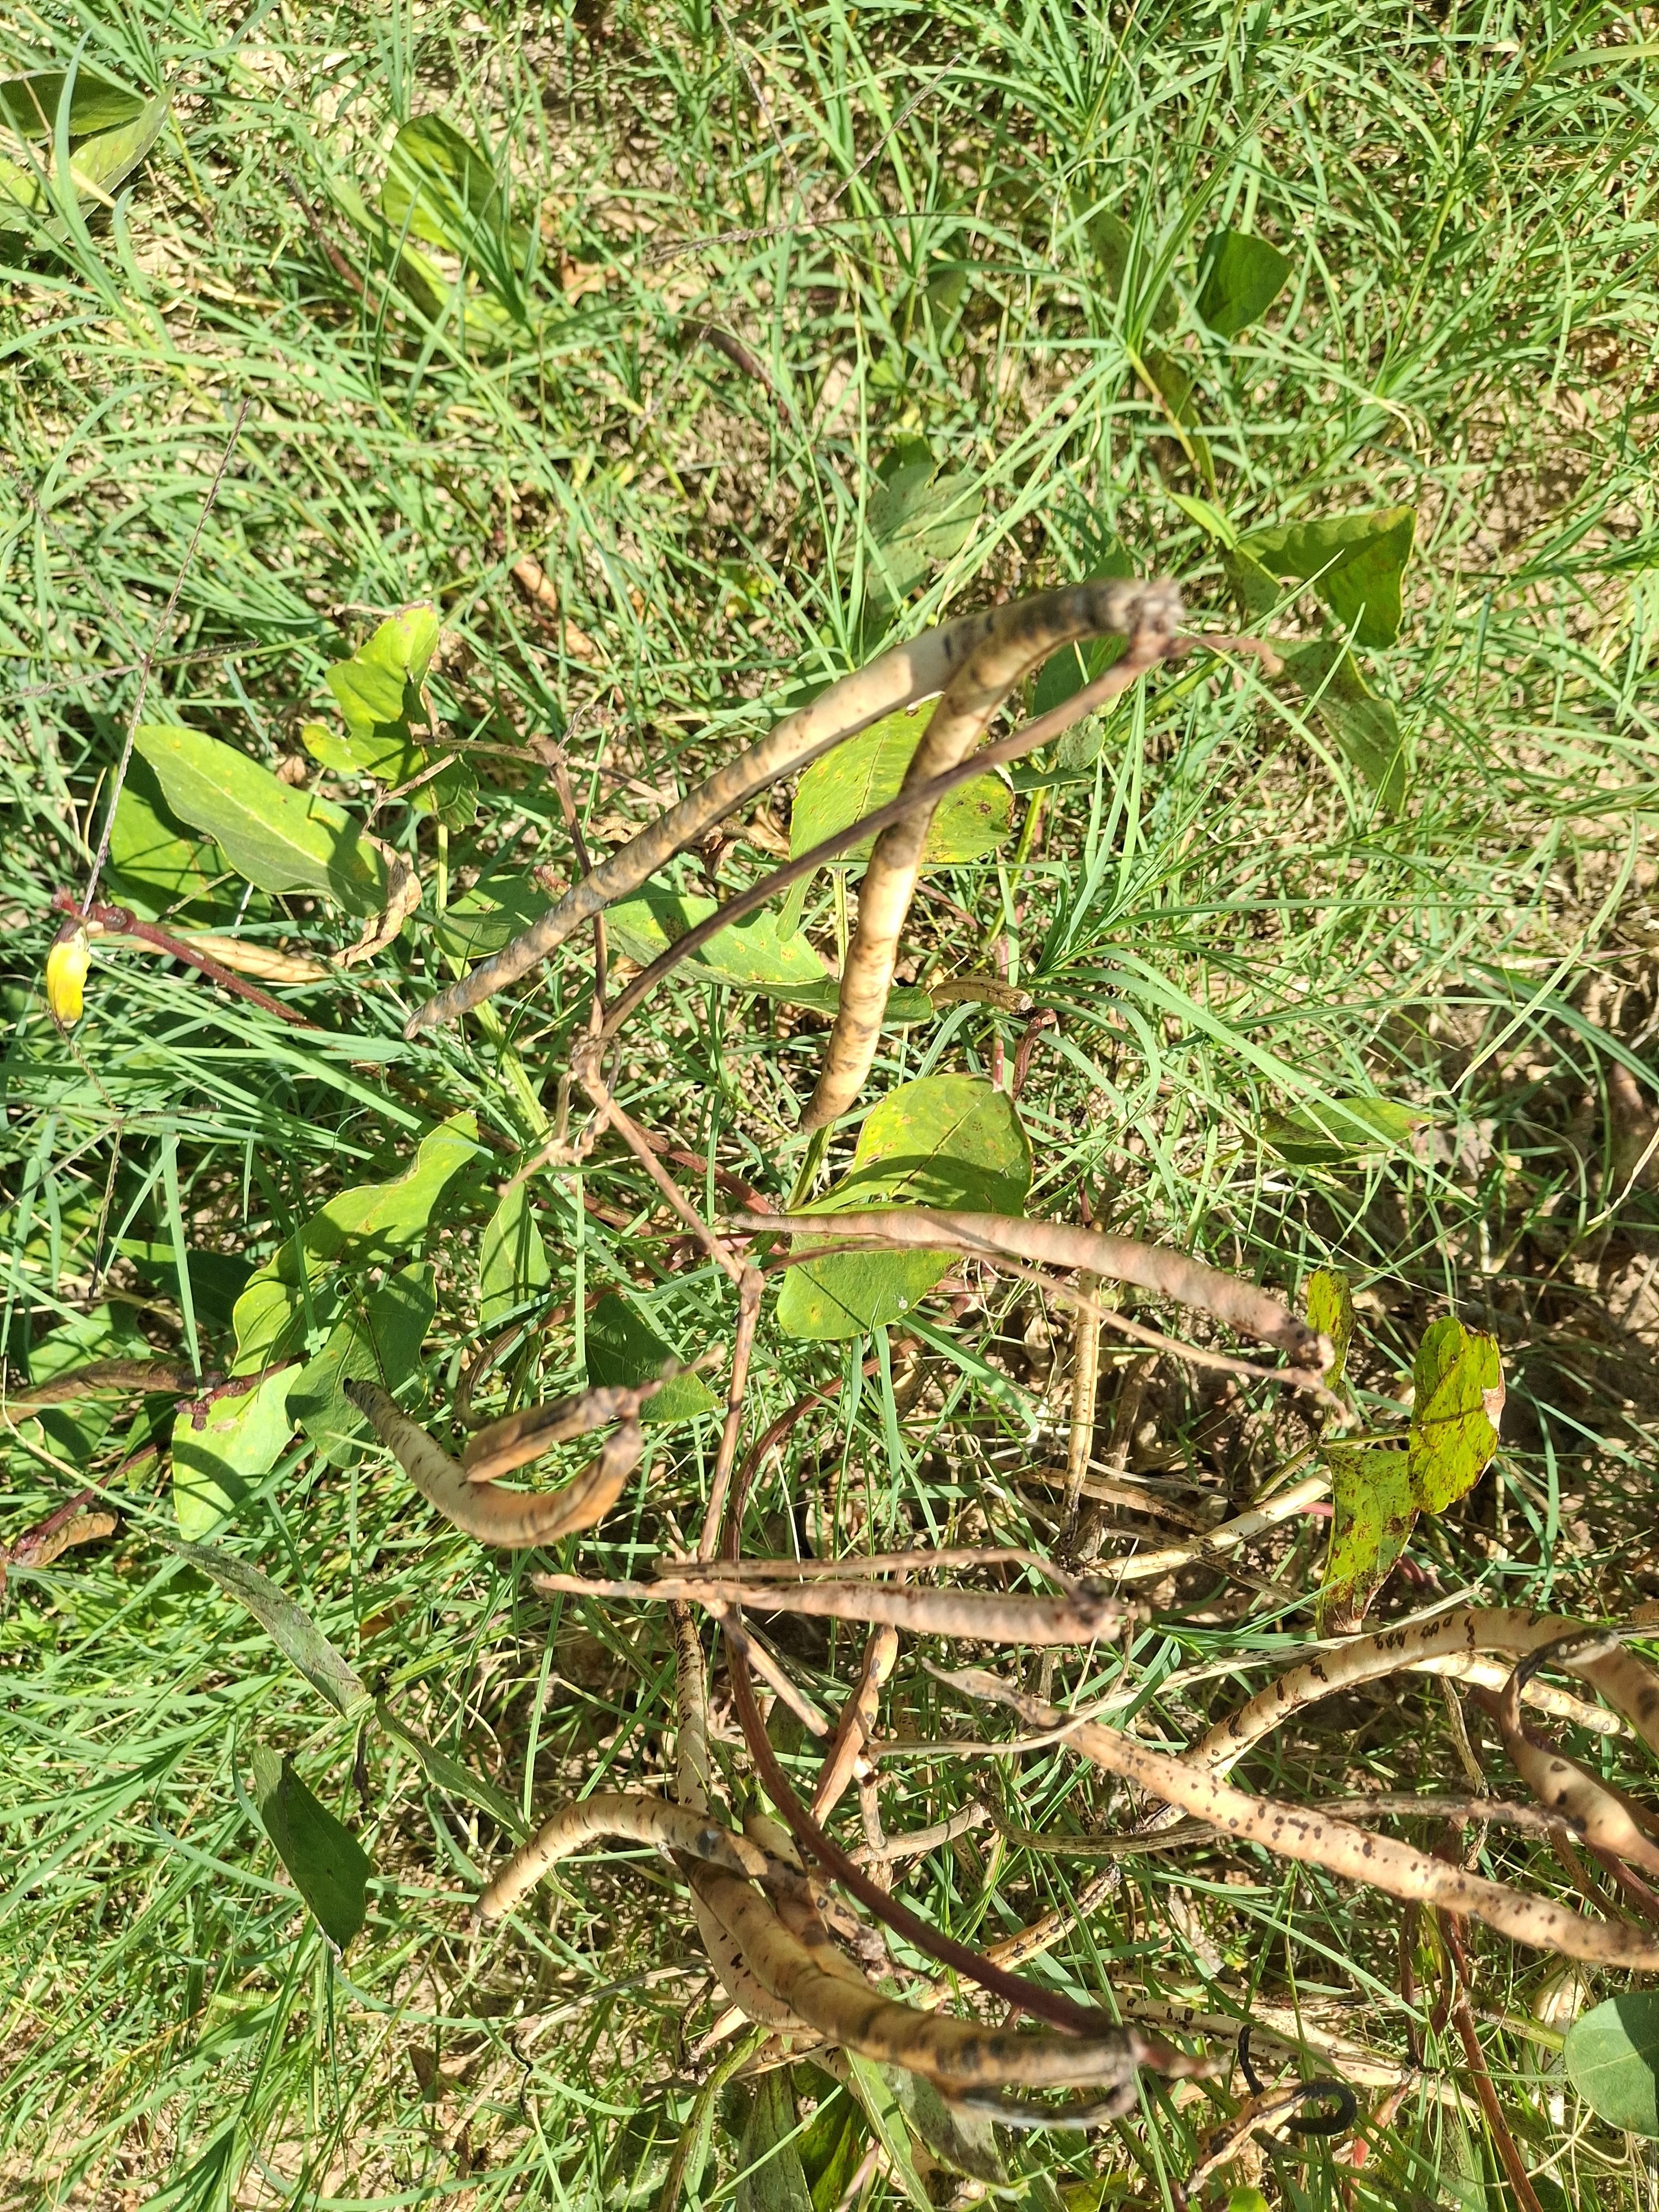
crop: cowpea
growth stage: maturity
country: Nigeria
